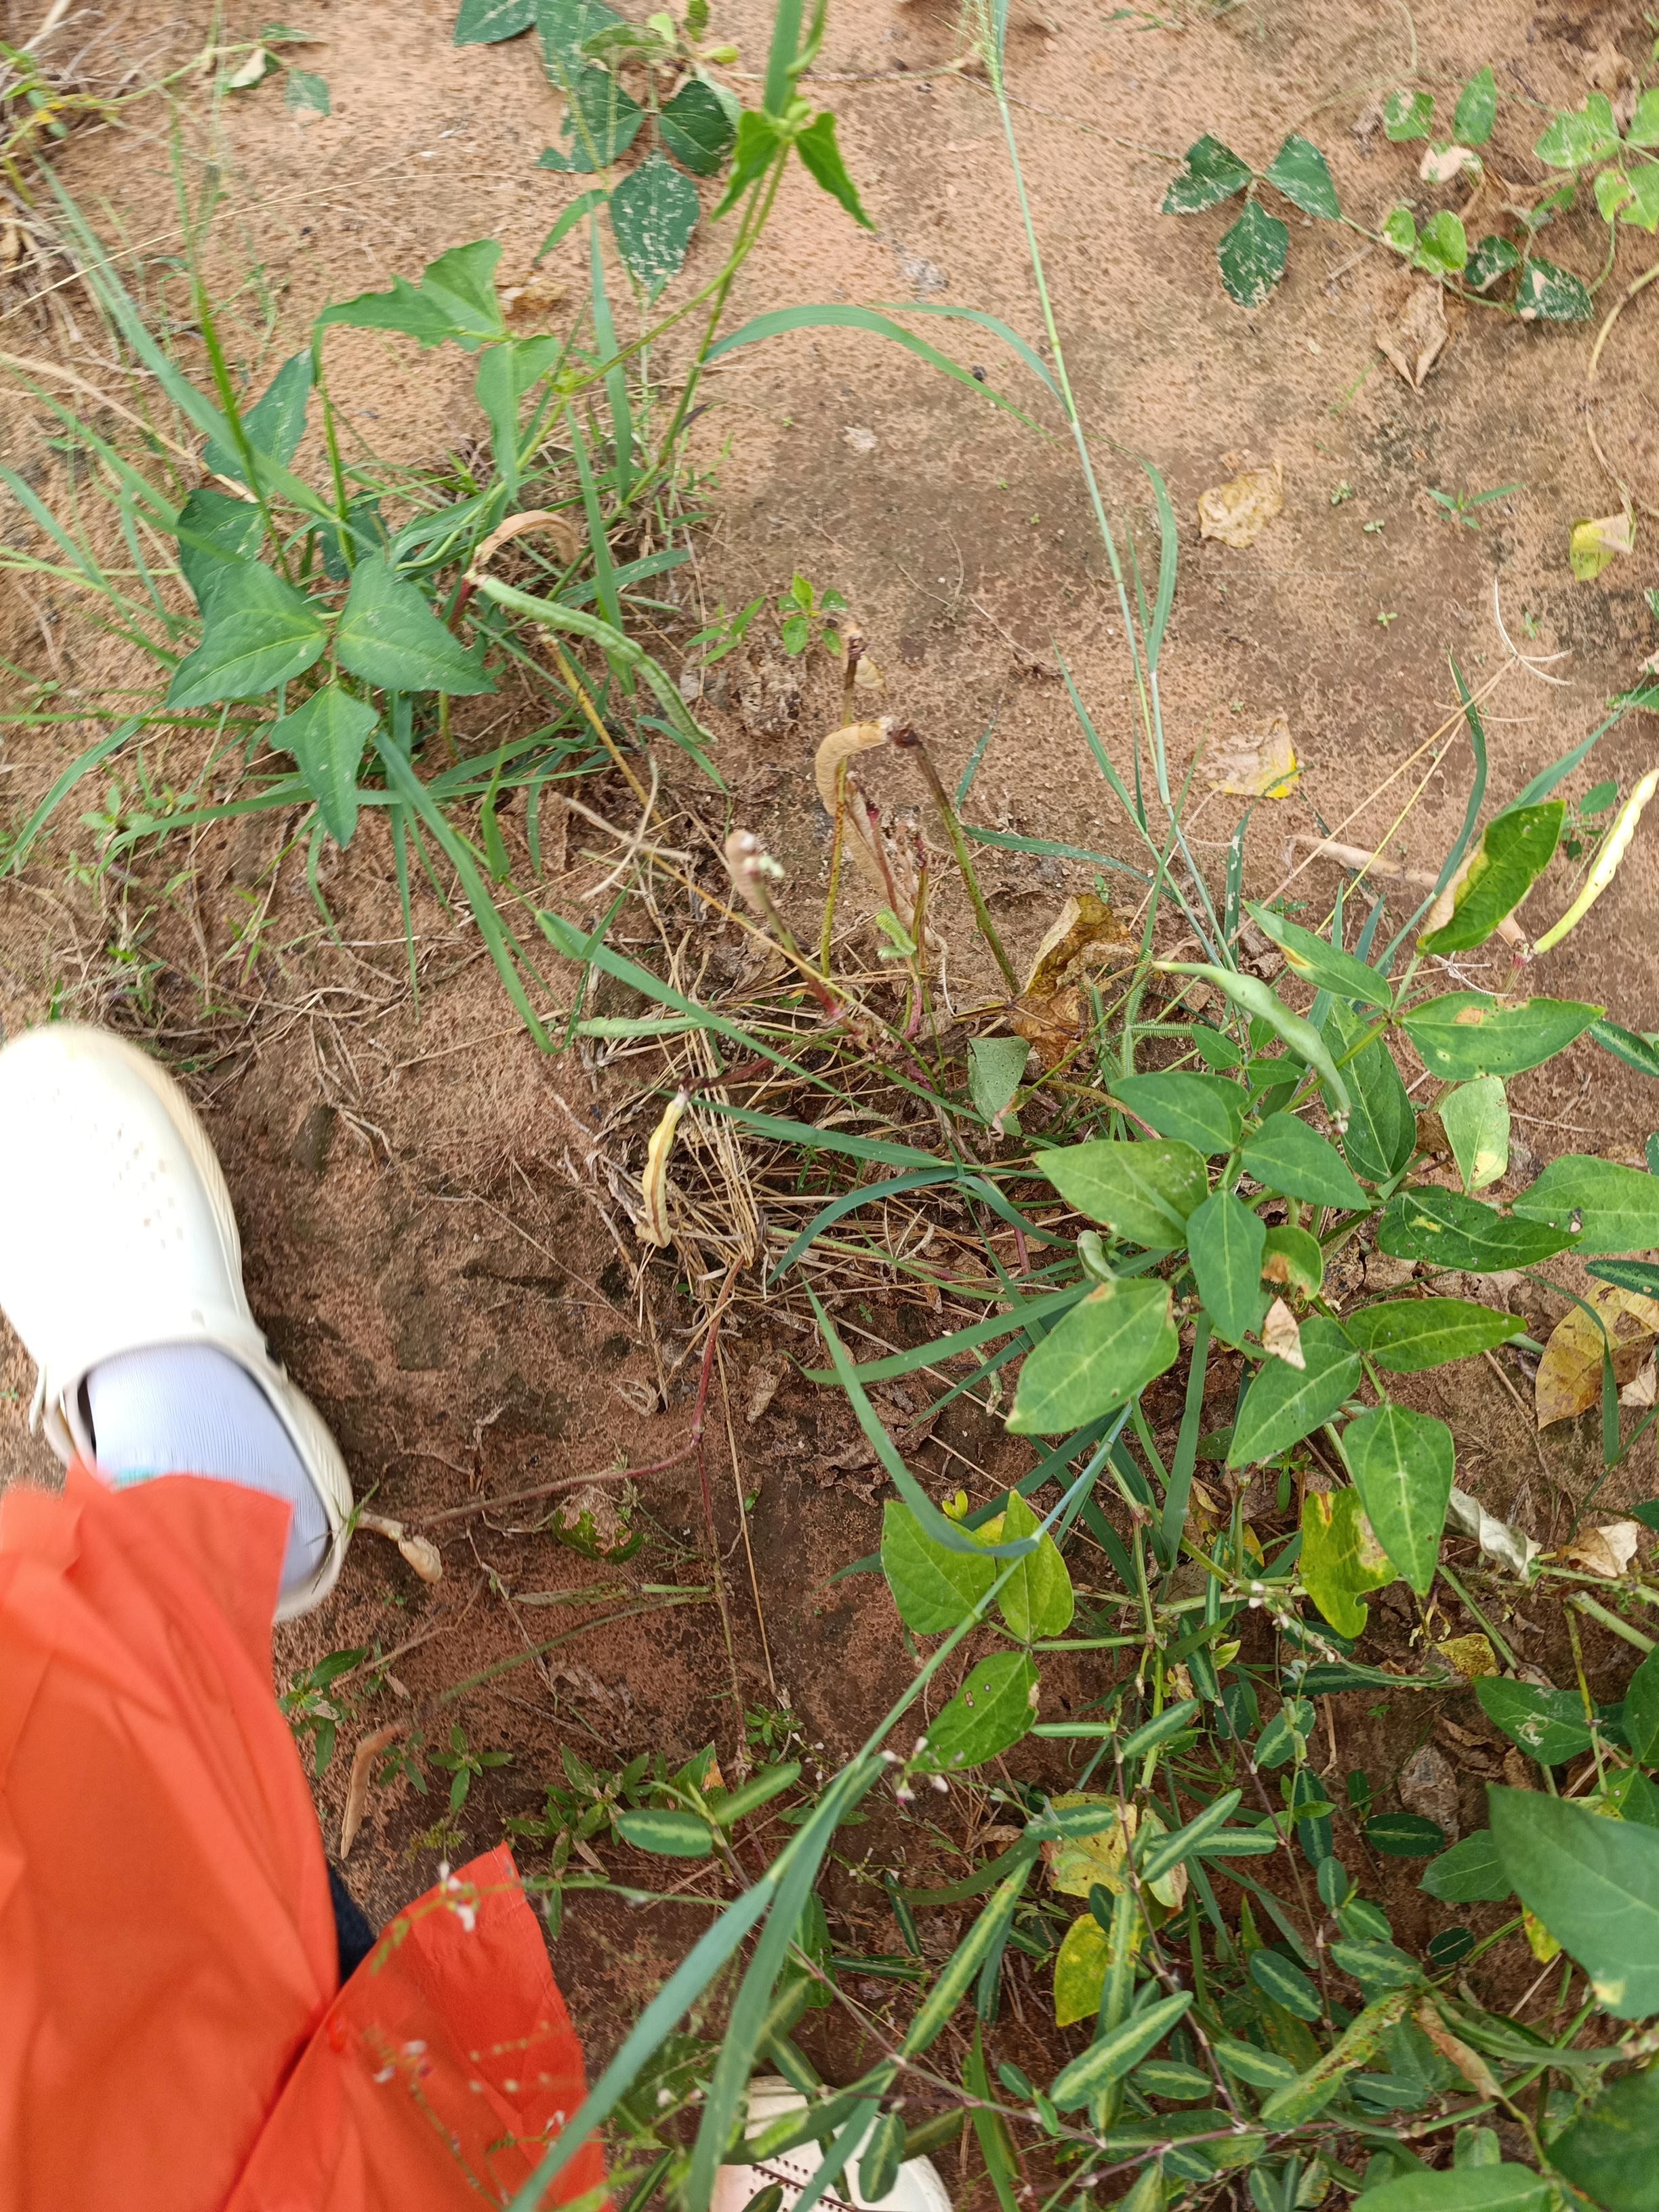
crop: cowpea
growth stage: maturity
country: Nigeria
